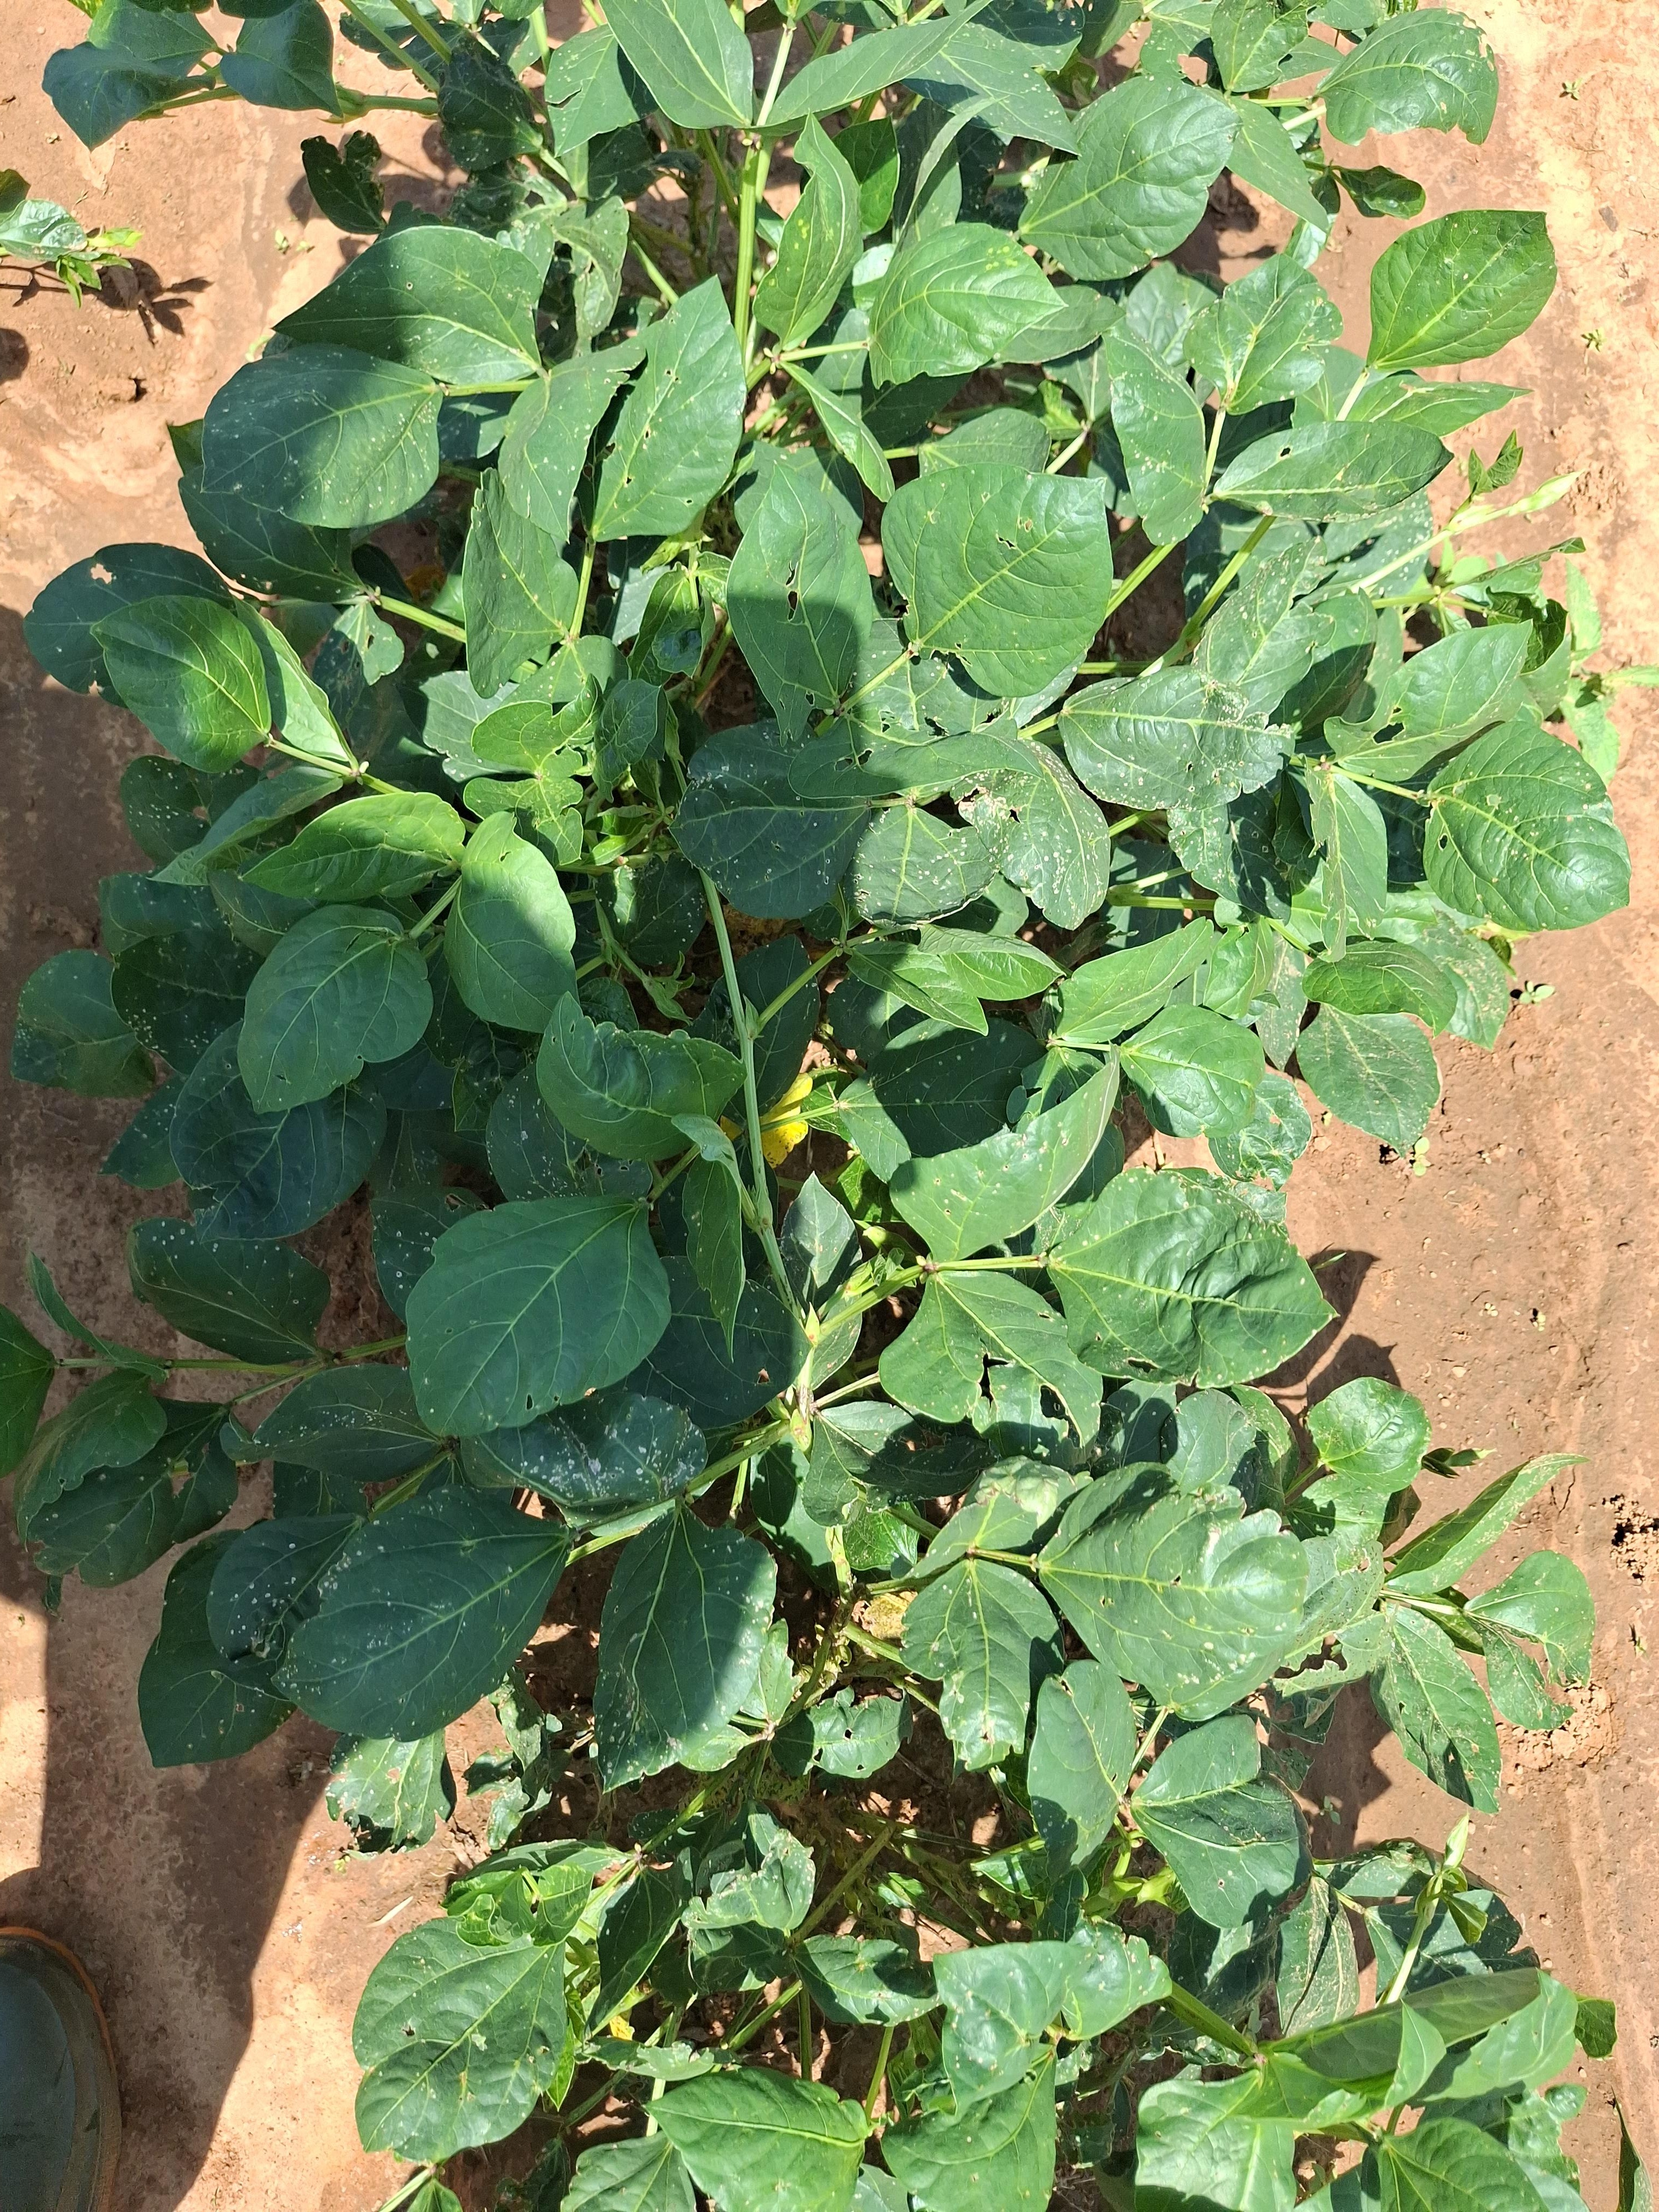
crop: cowpea
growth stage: flowering
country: Nigeria
